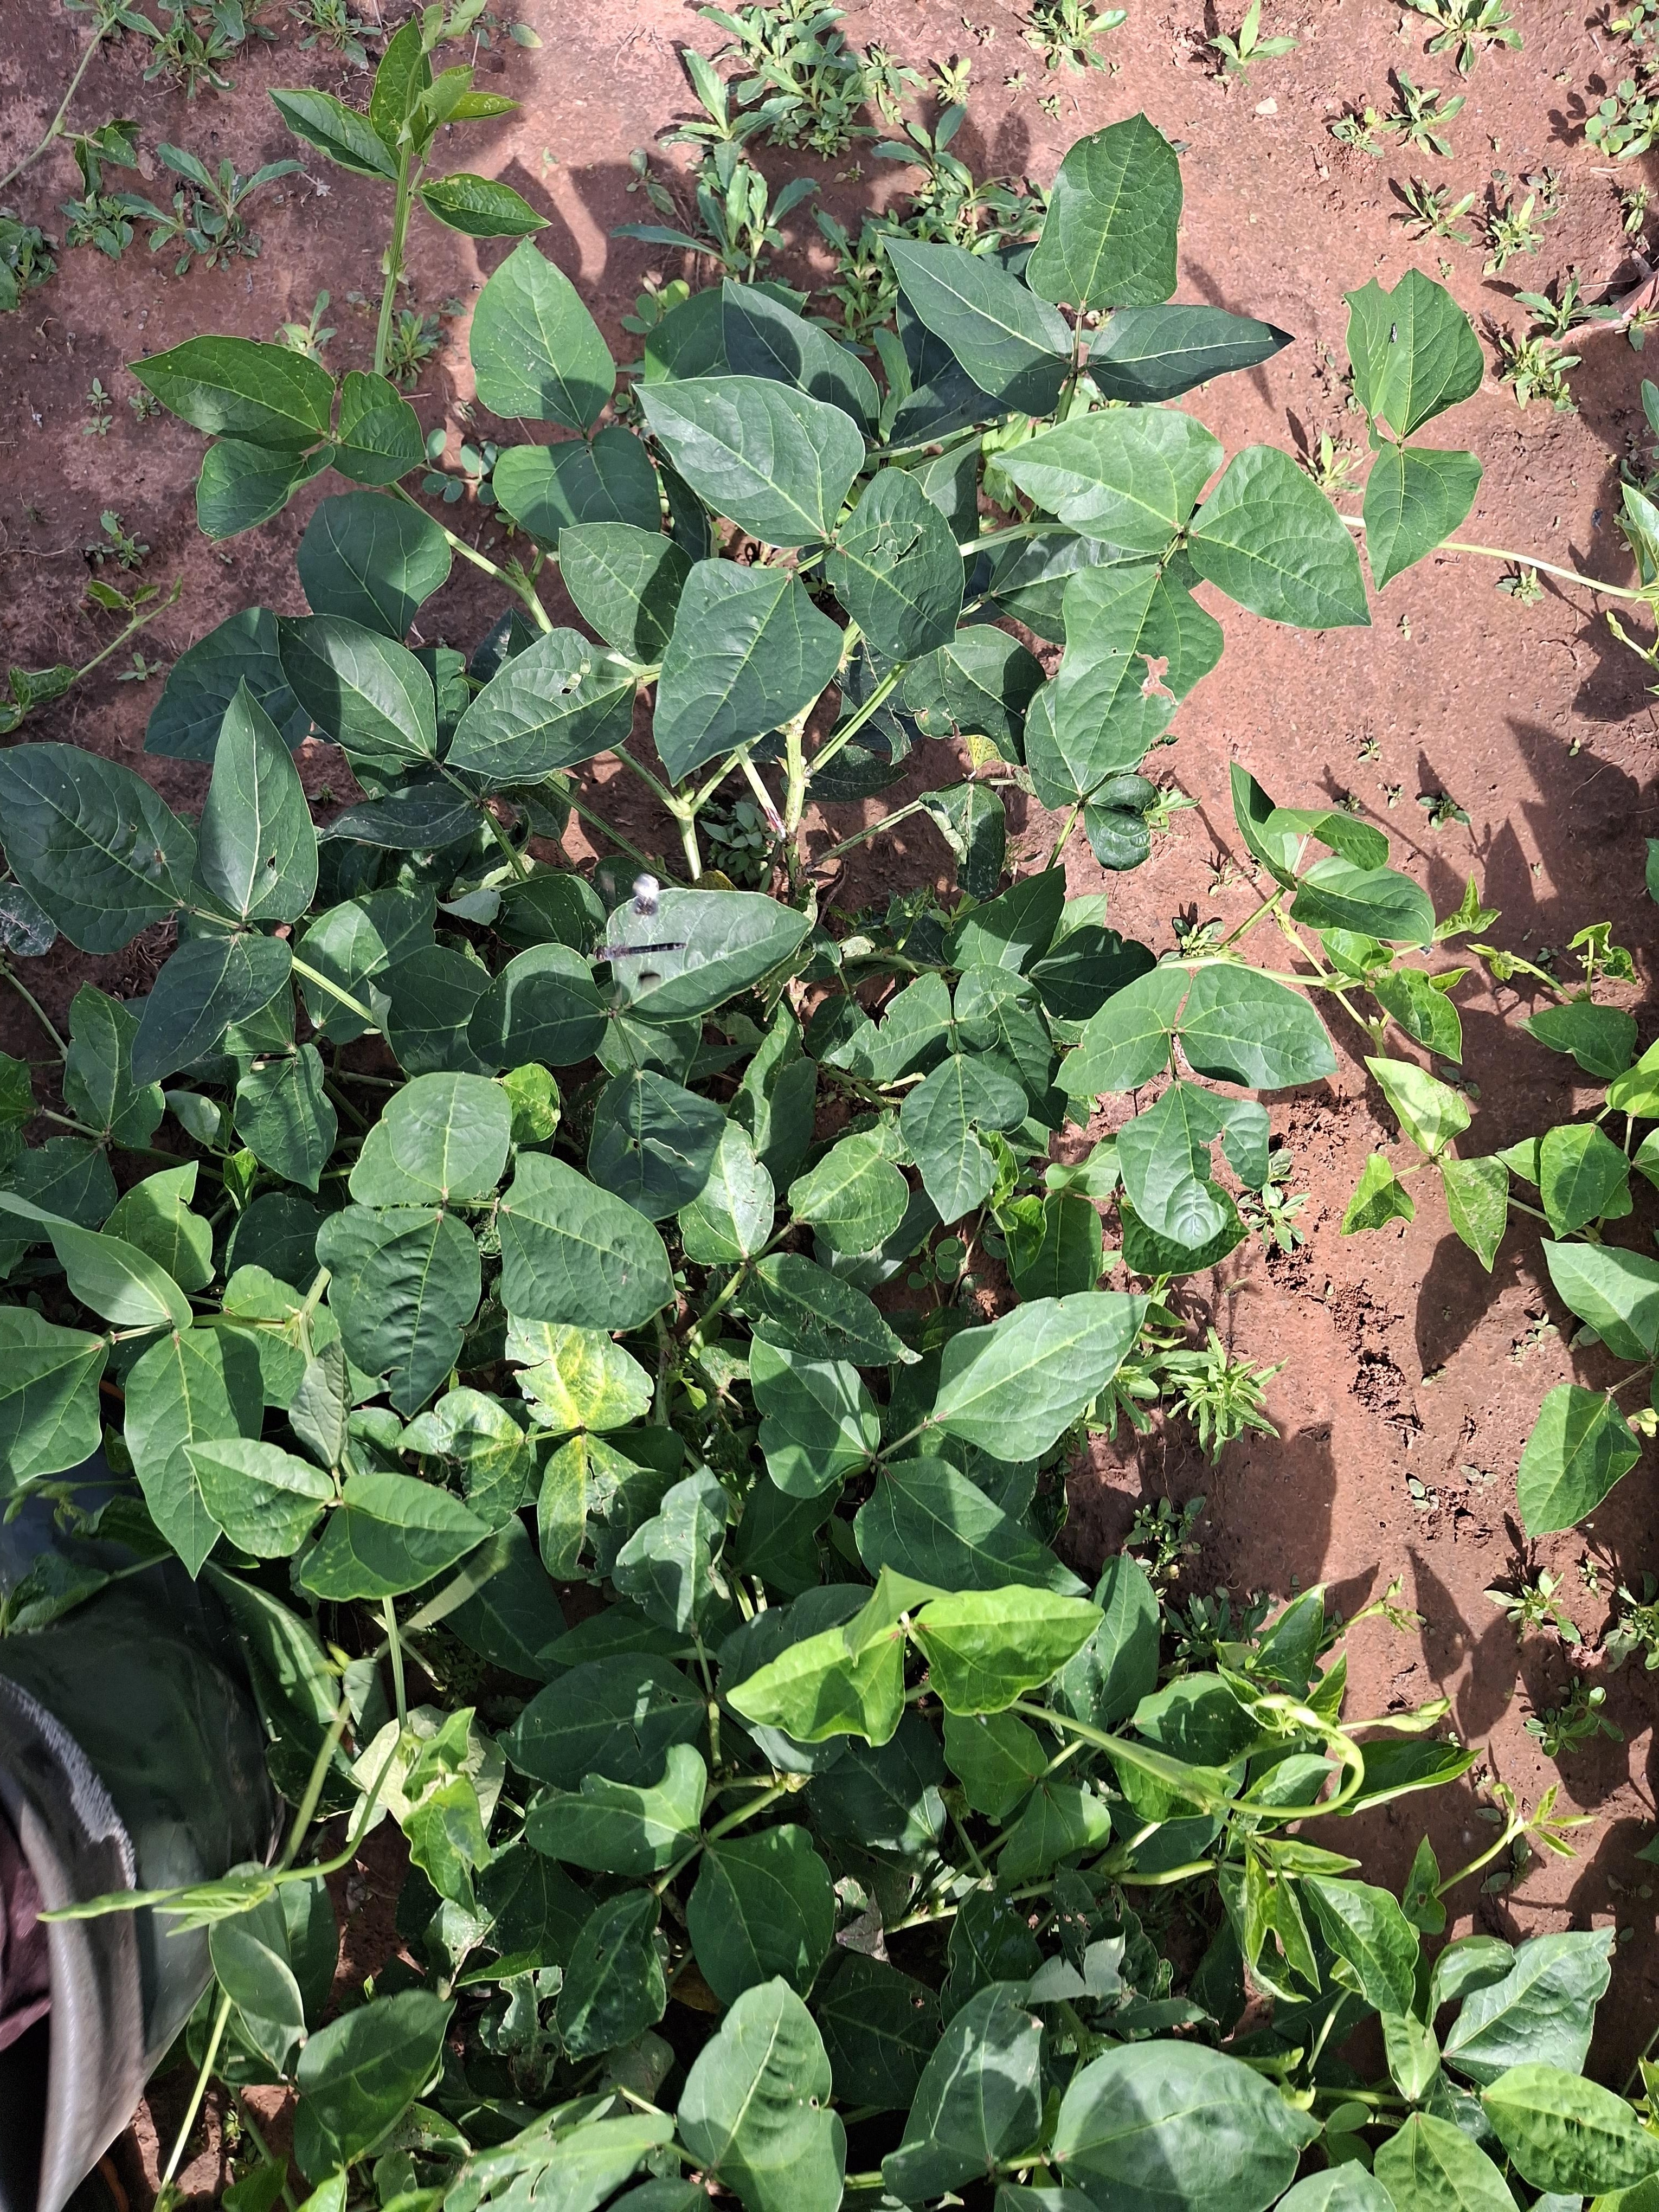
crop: cowpea
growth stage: flowering
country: Nigeria
